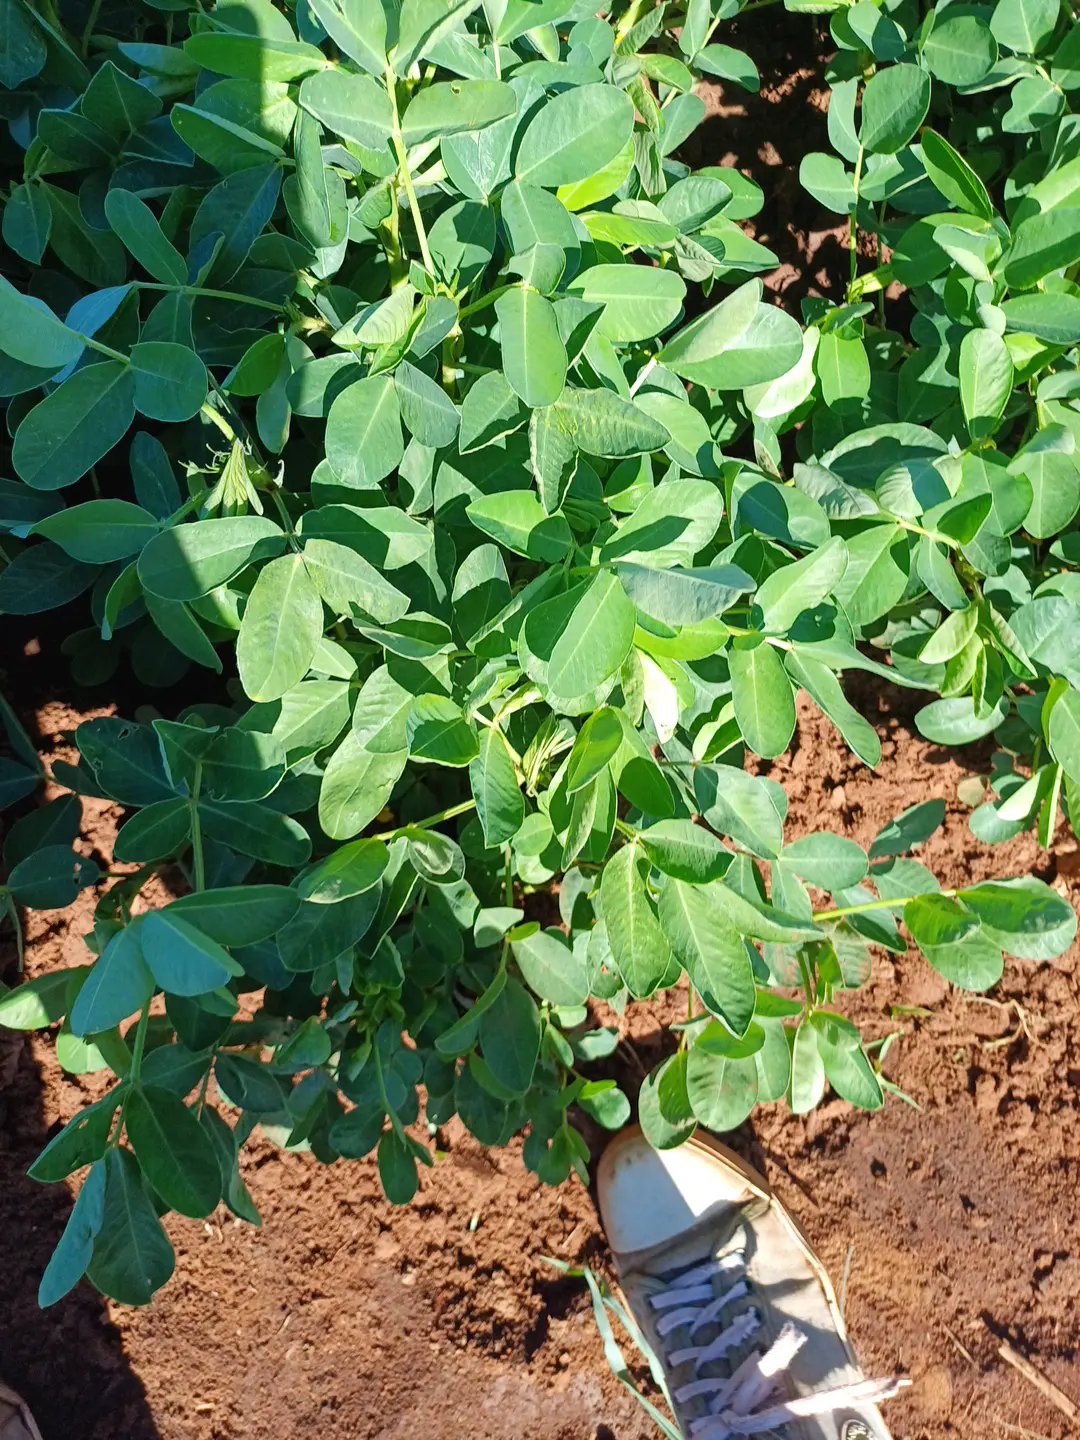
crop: groundnut
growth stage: flowering
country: Kenya
